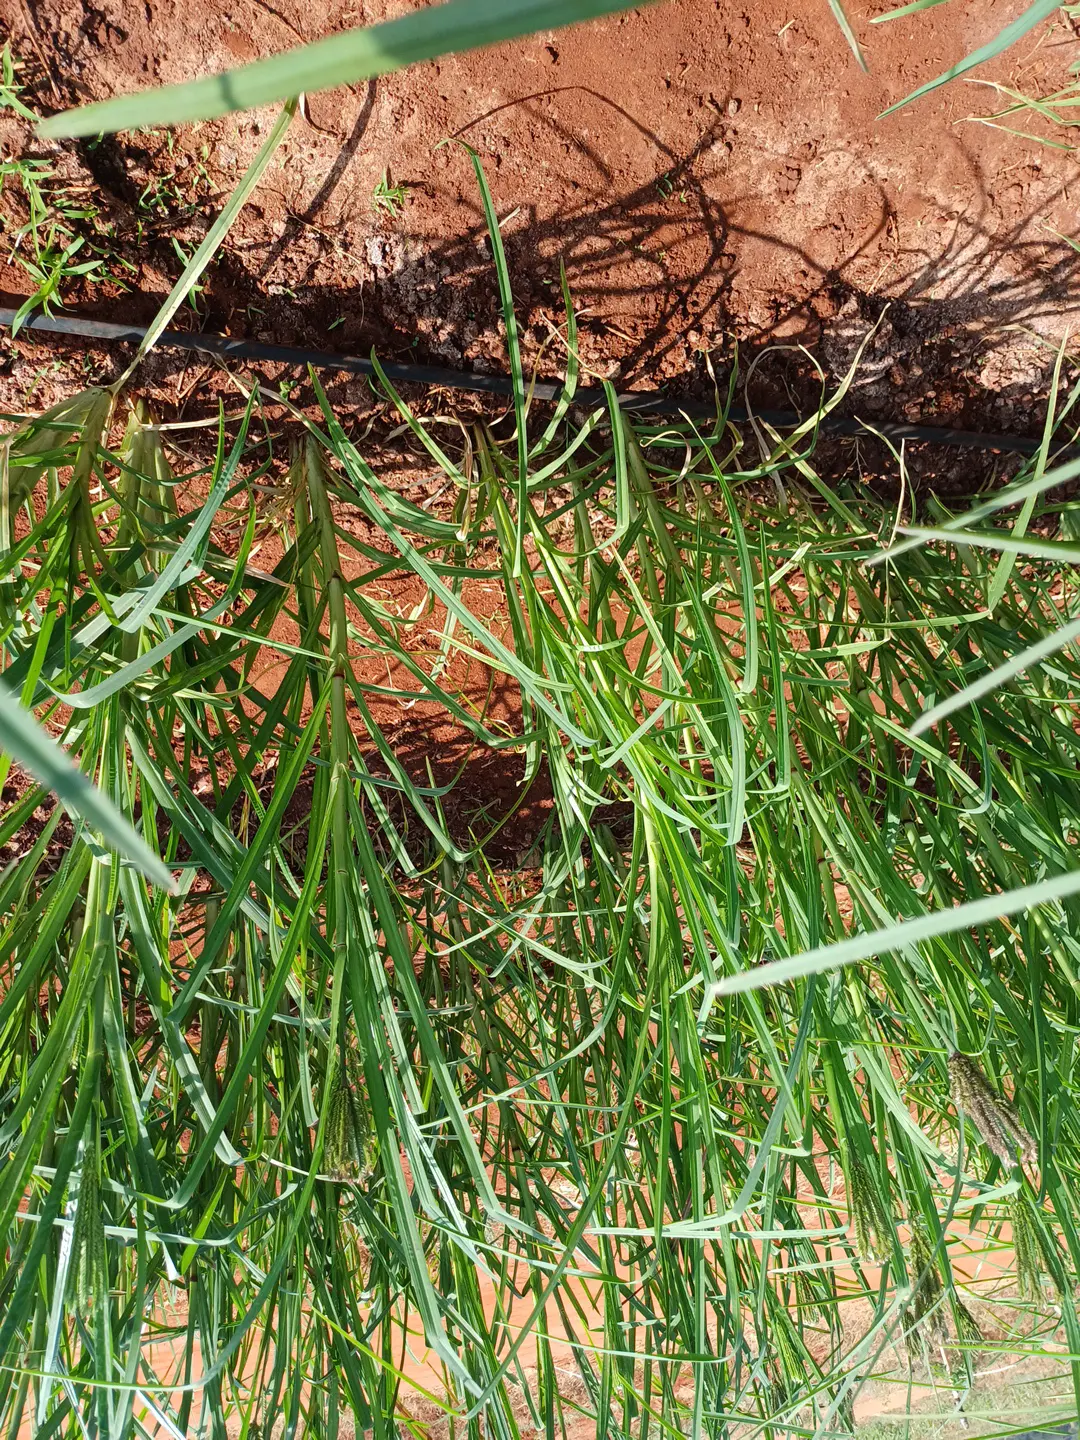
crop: finger millet
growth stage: flowering
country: Kenya
